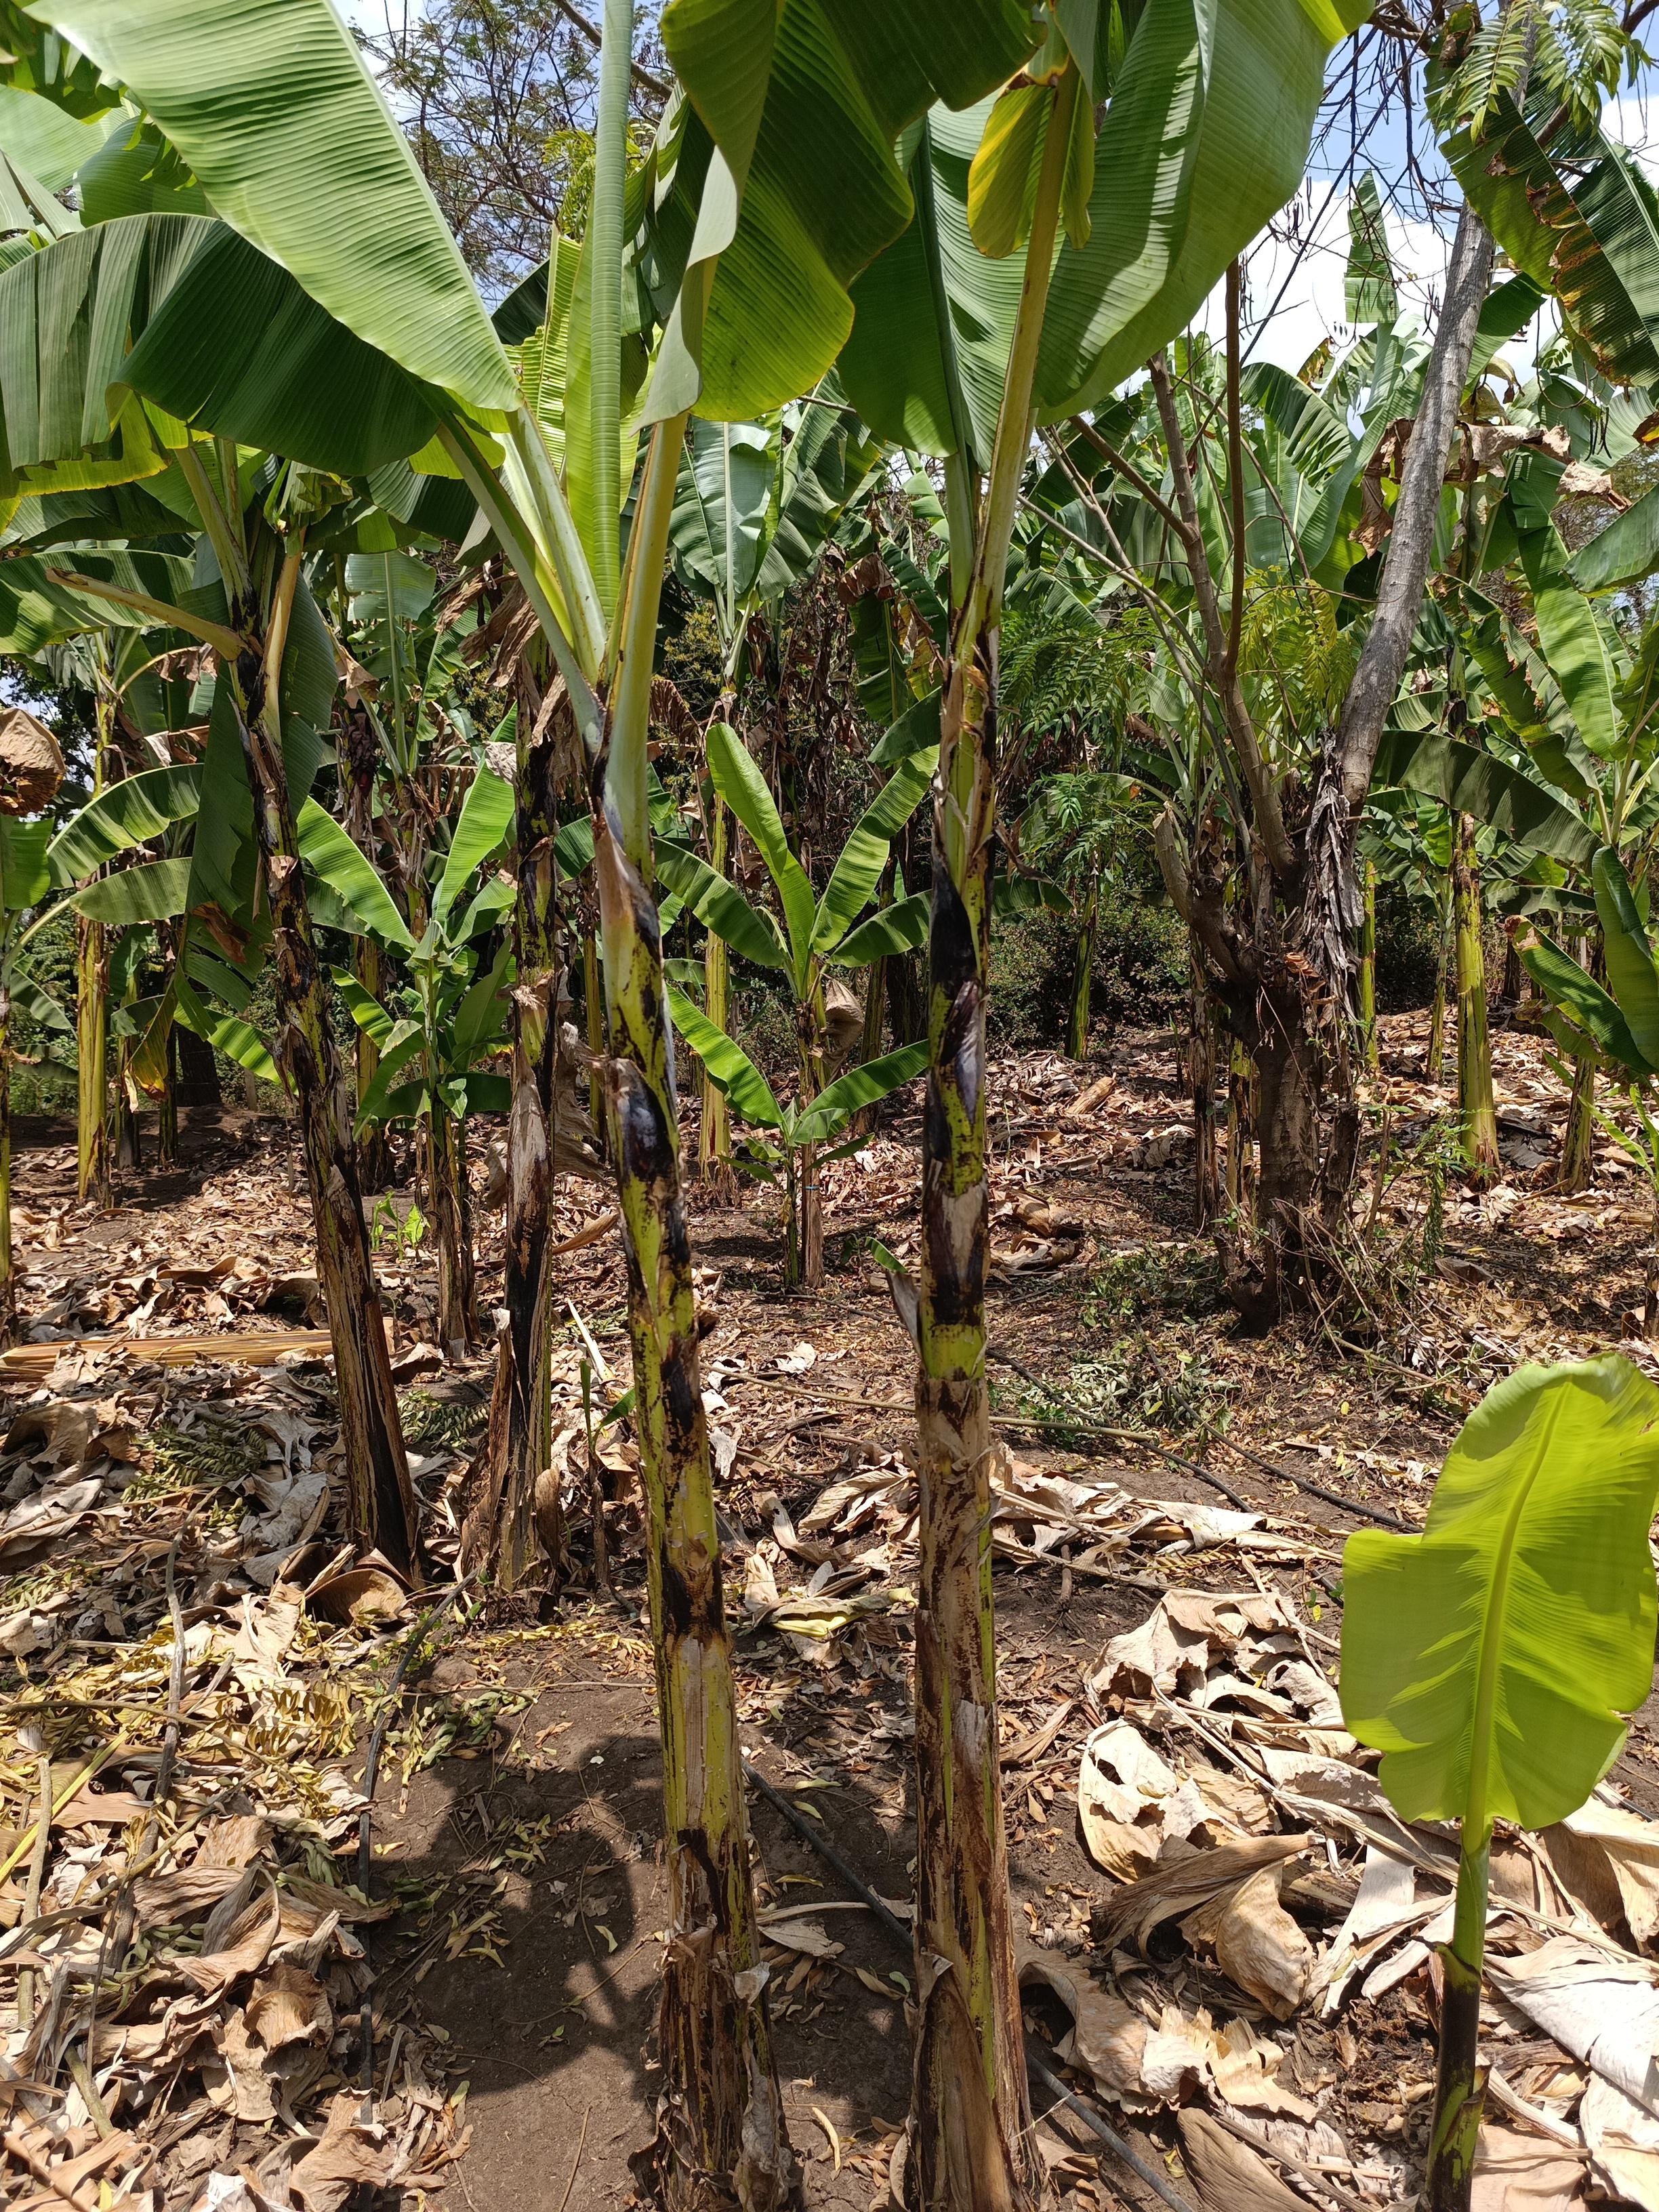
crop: banana
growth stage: vegetative
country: Tanzania
